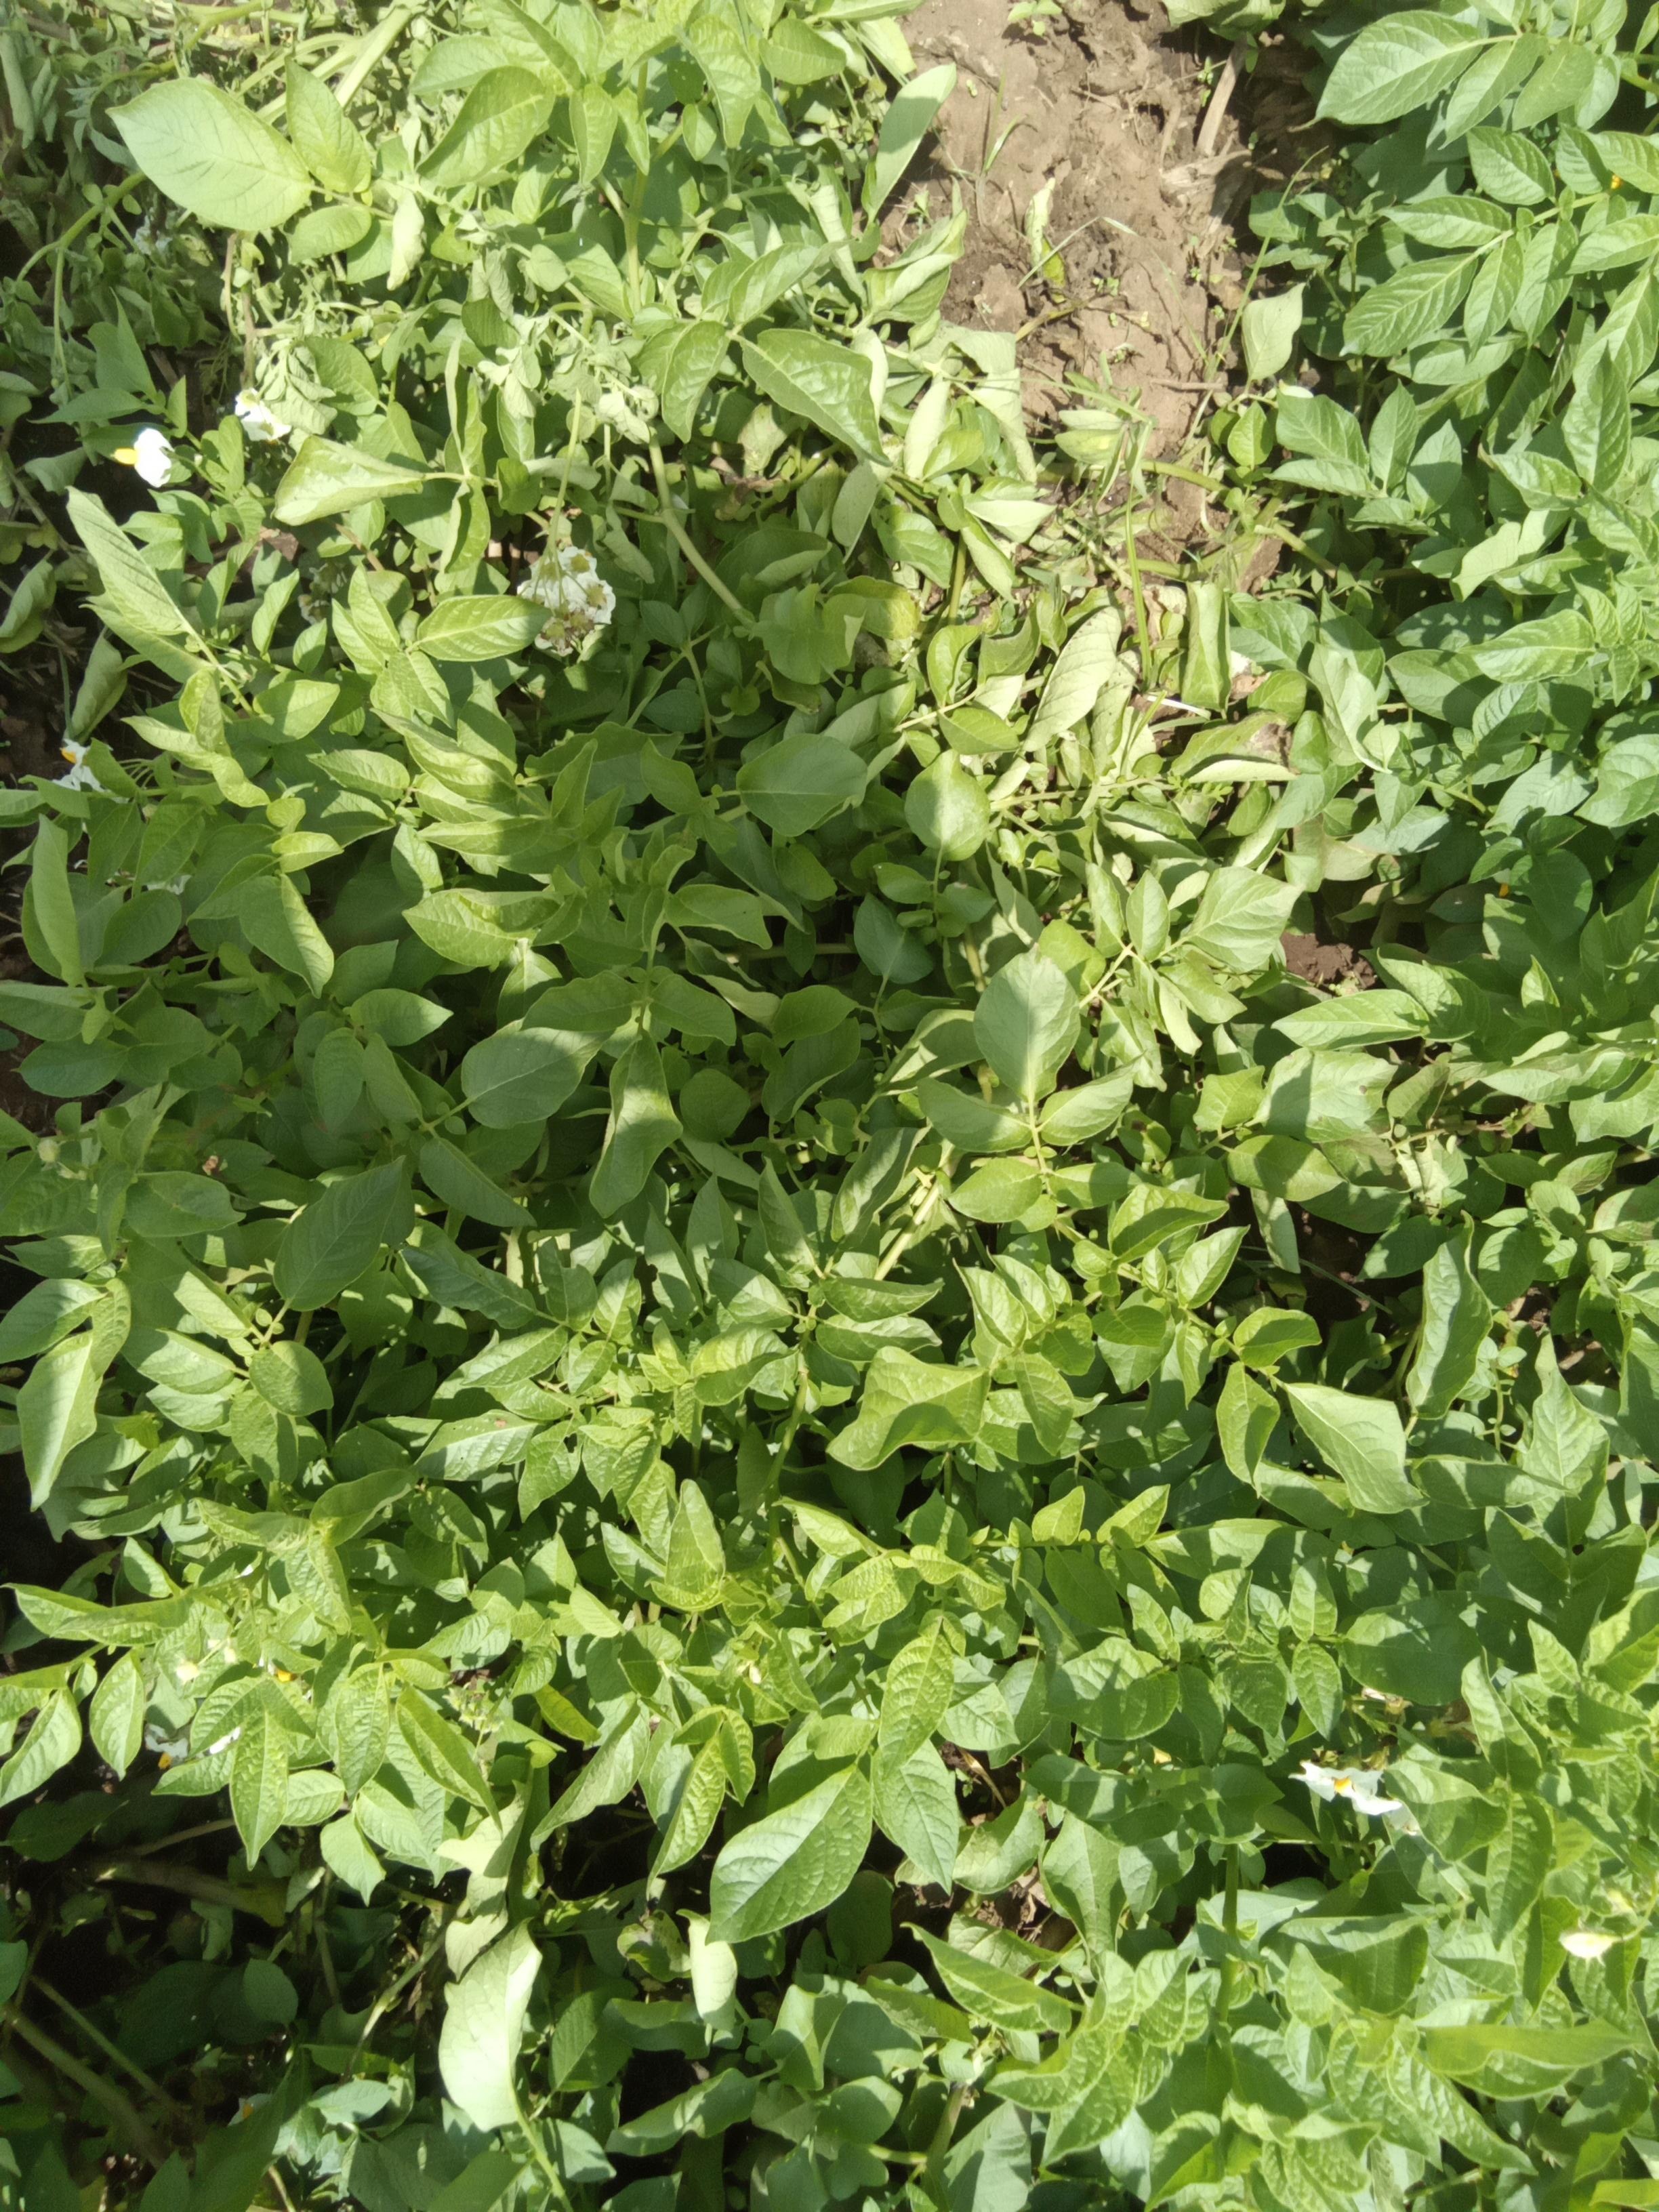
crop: potato
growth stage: flowering
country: Kenya
